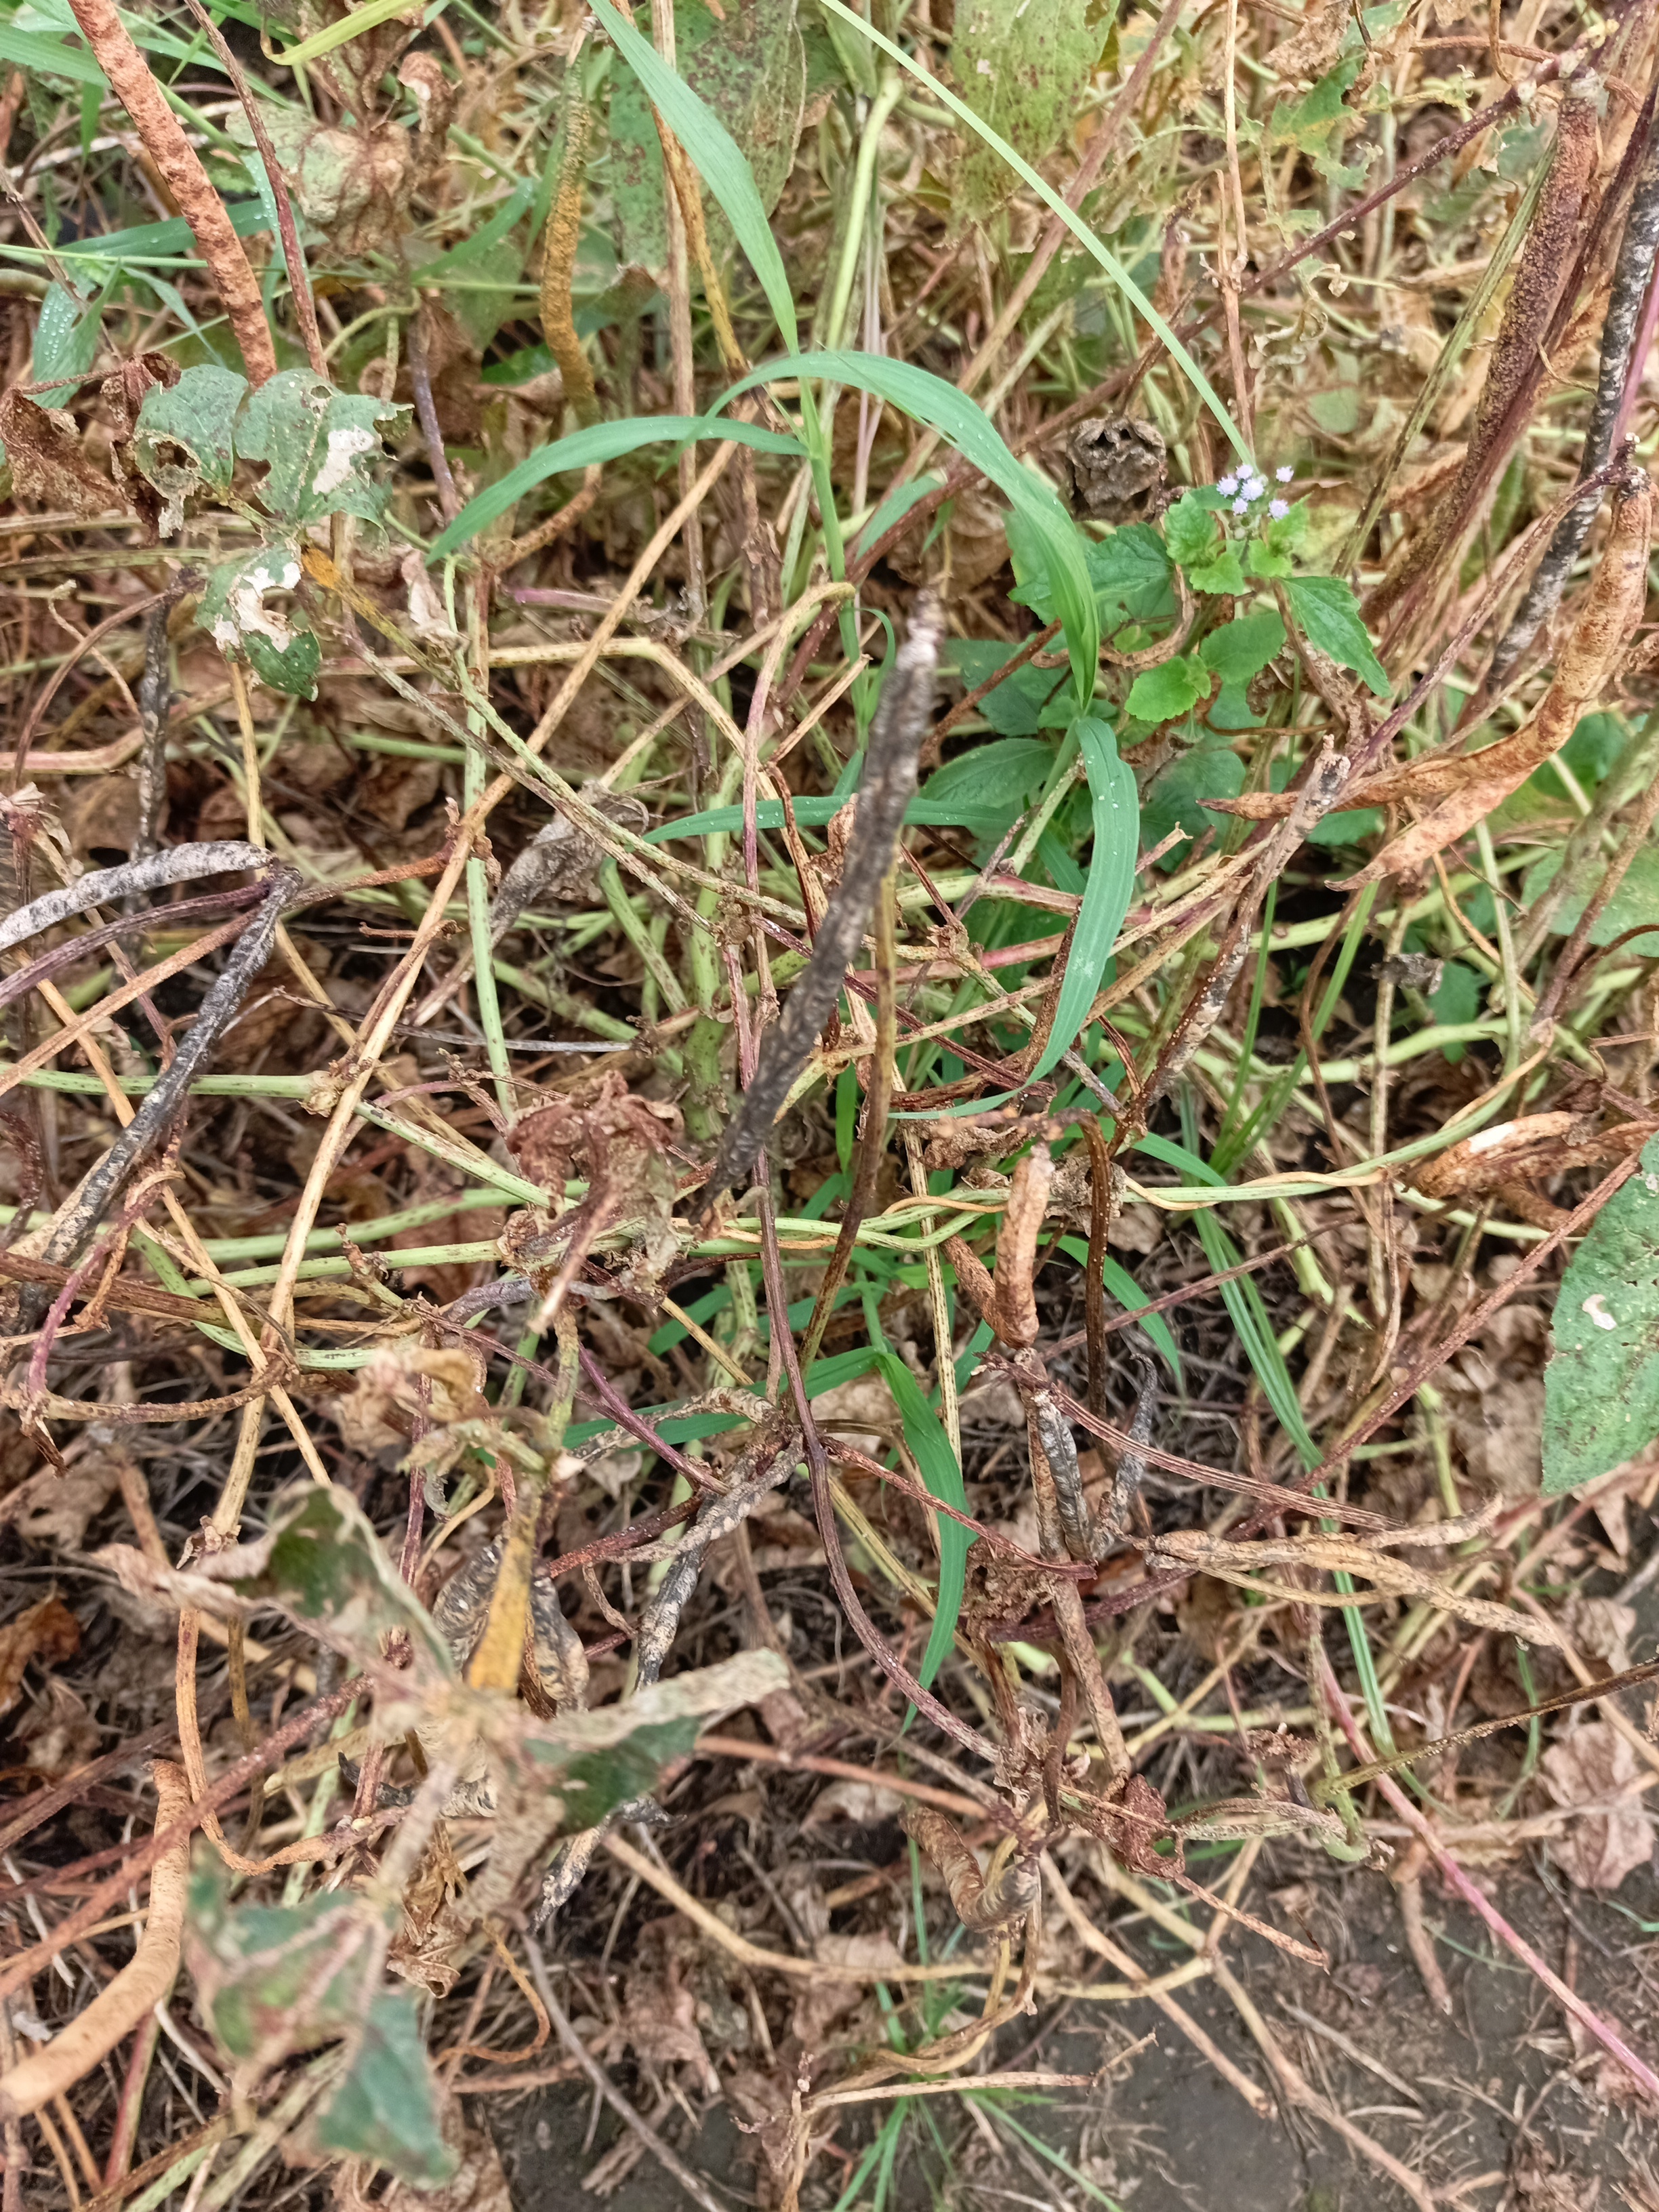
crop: cowpea
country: Tanzania
